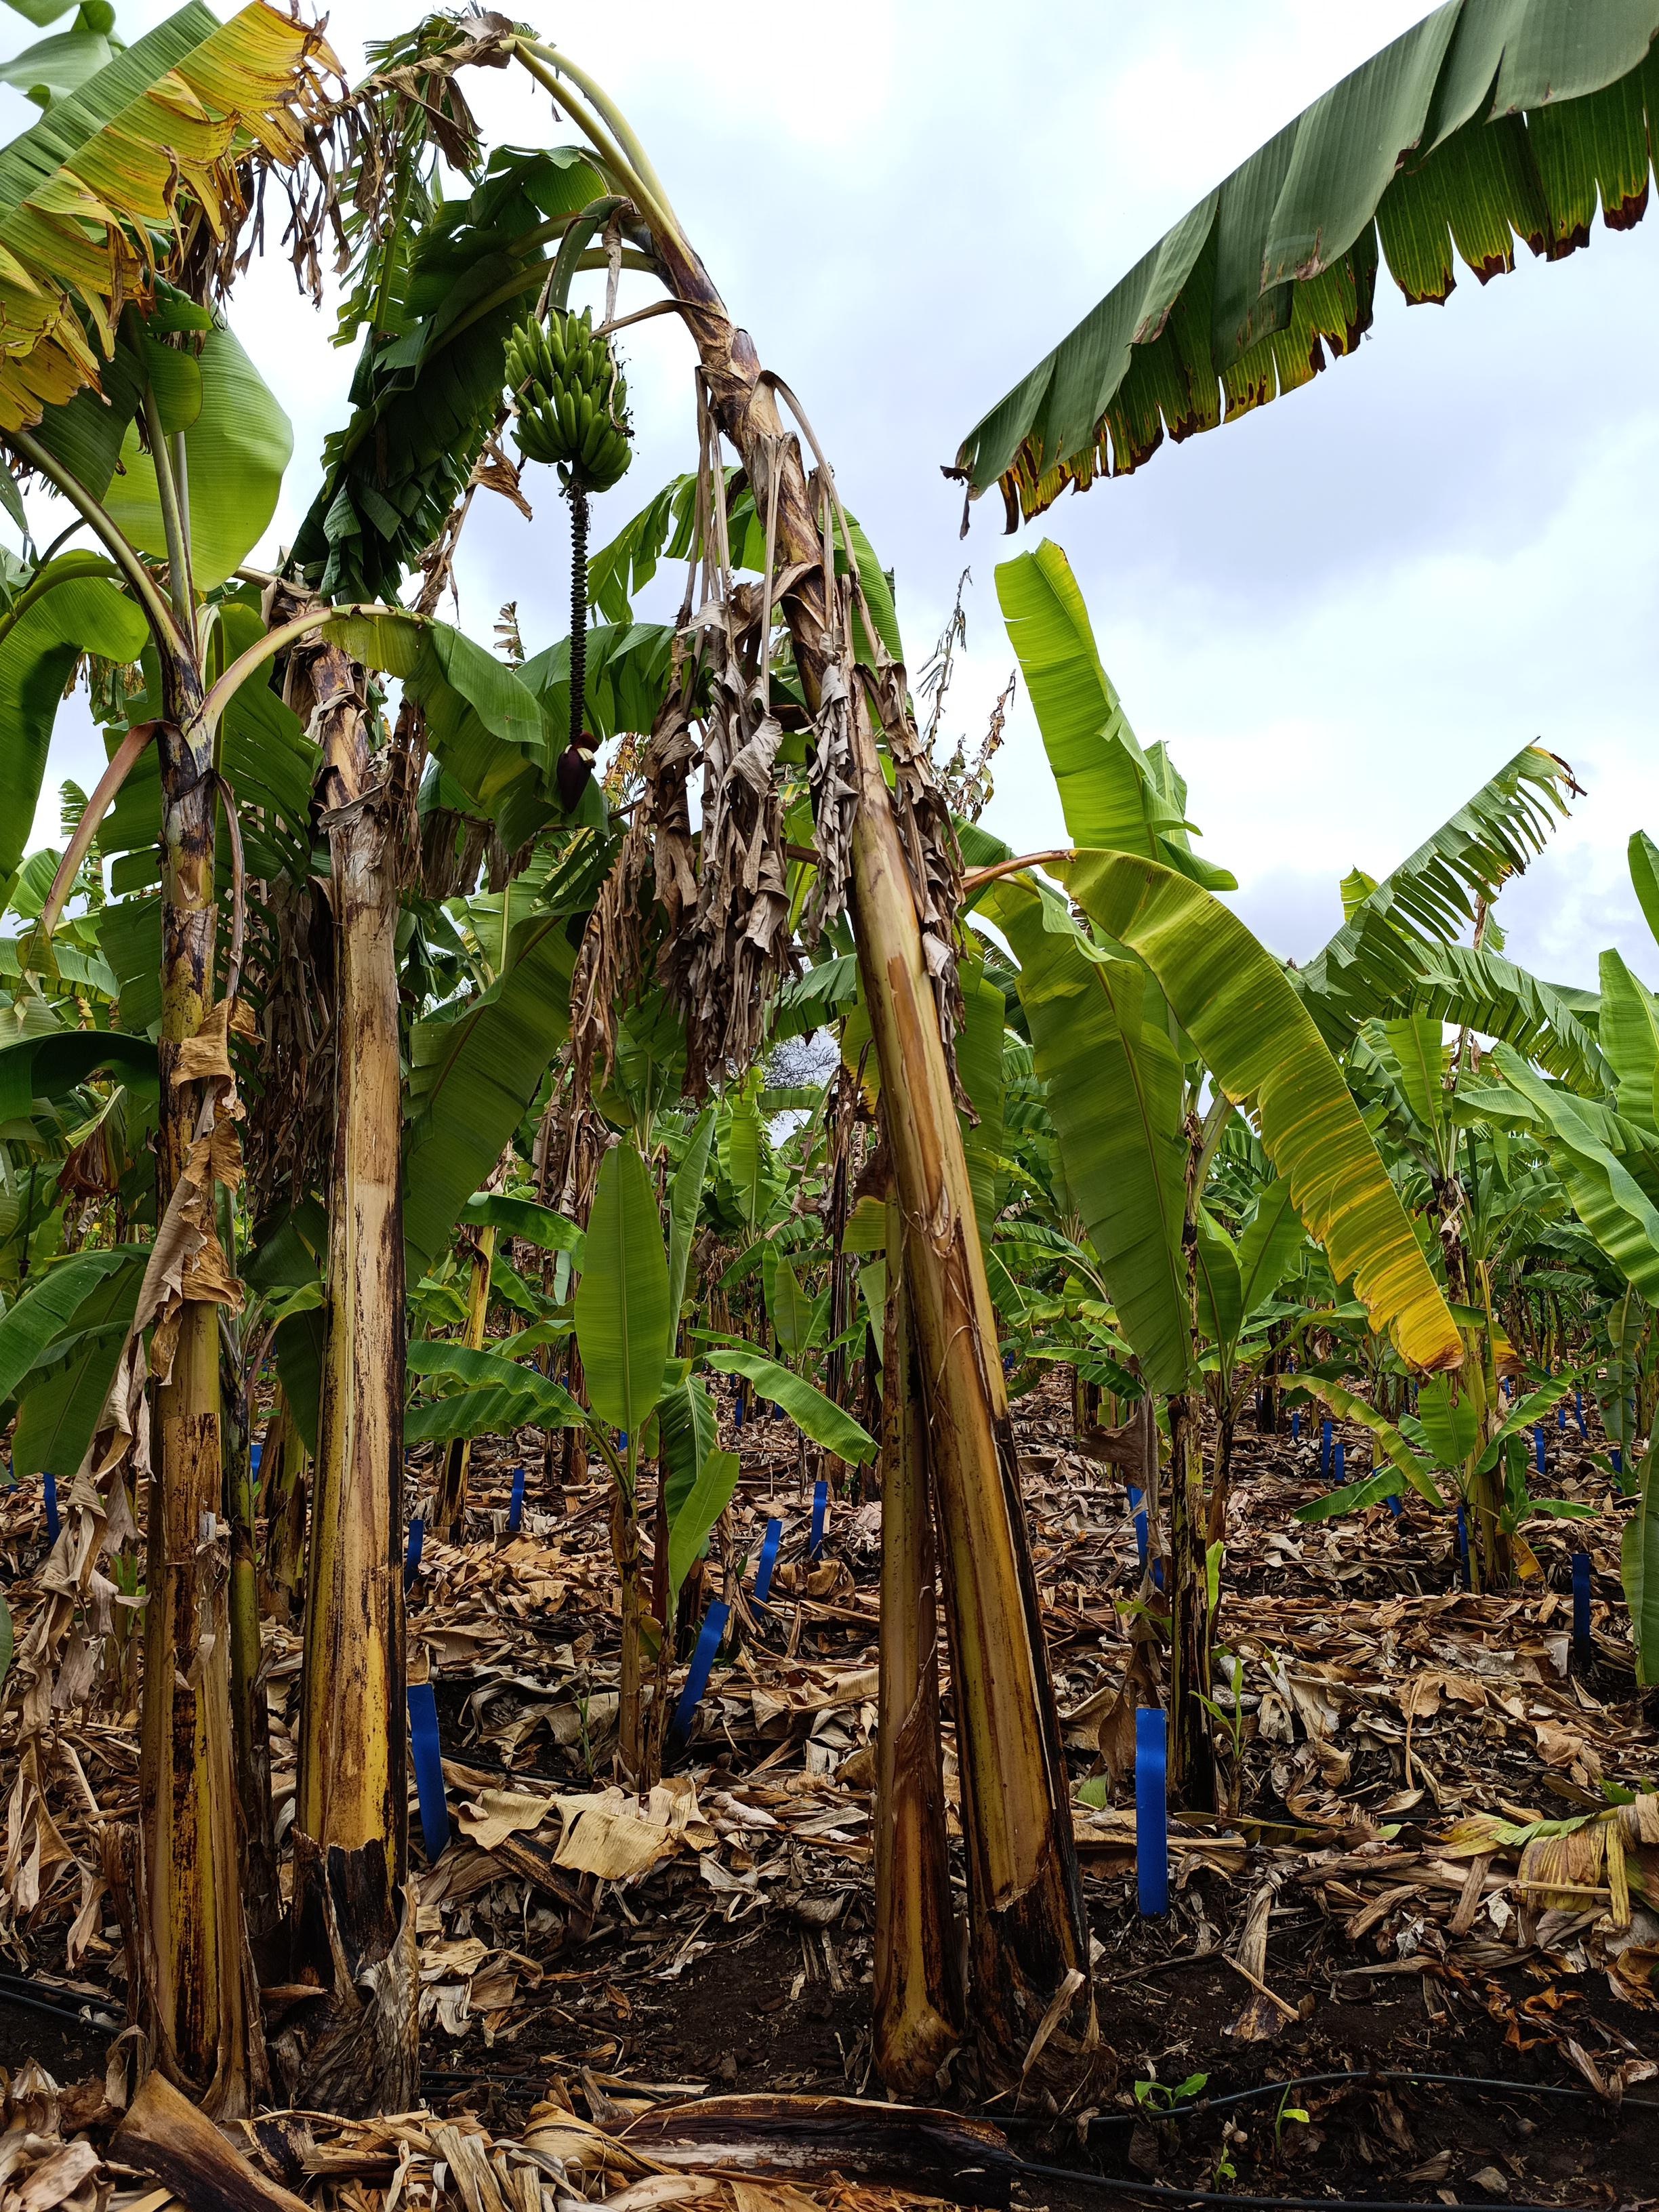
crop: banana
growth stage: development fruit
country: Tanzania
